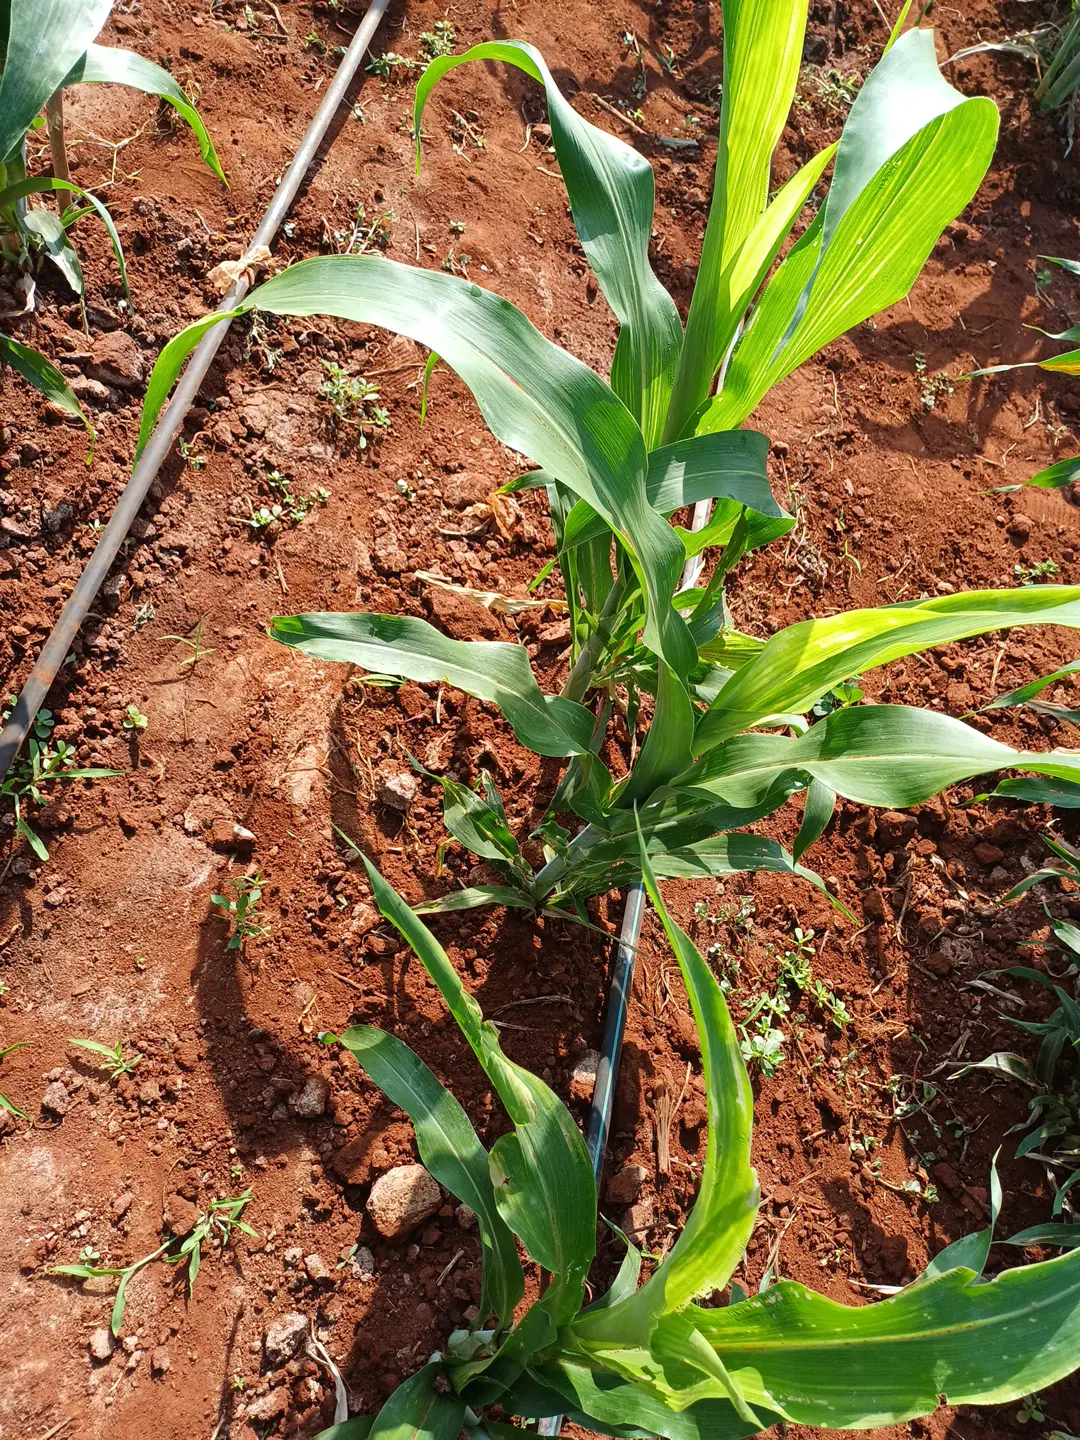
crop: sorghum
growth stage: vegetative
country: Kenya
